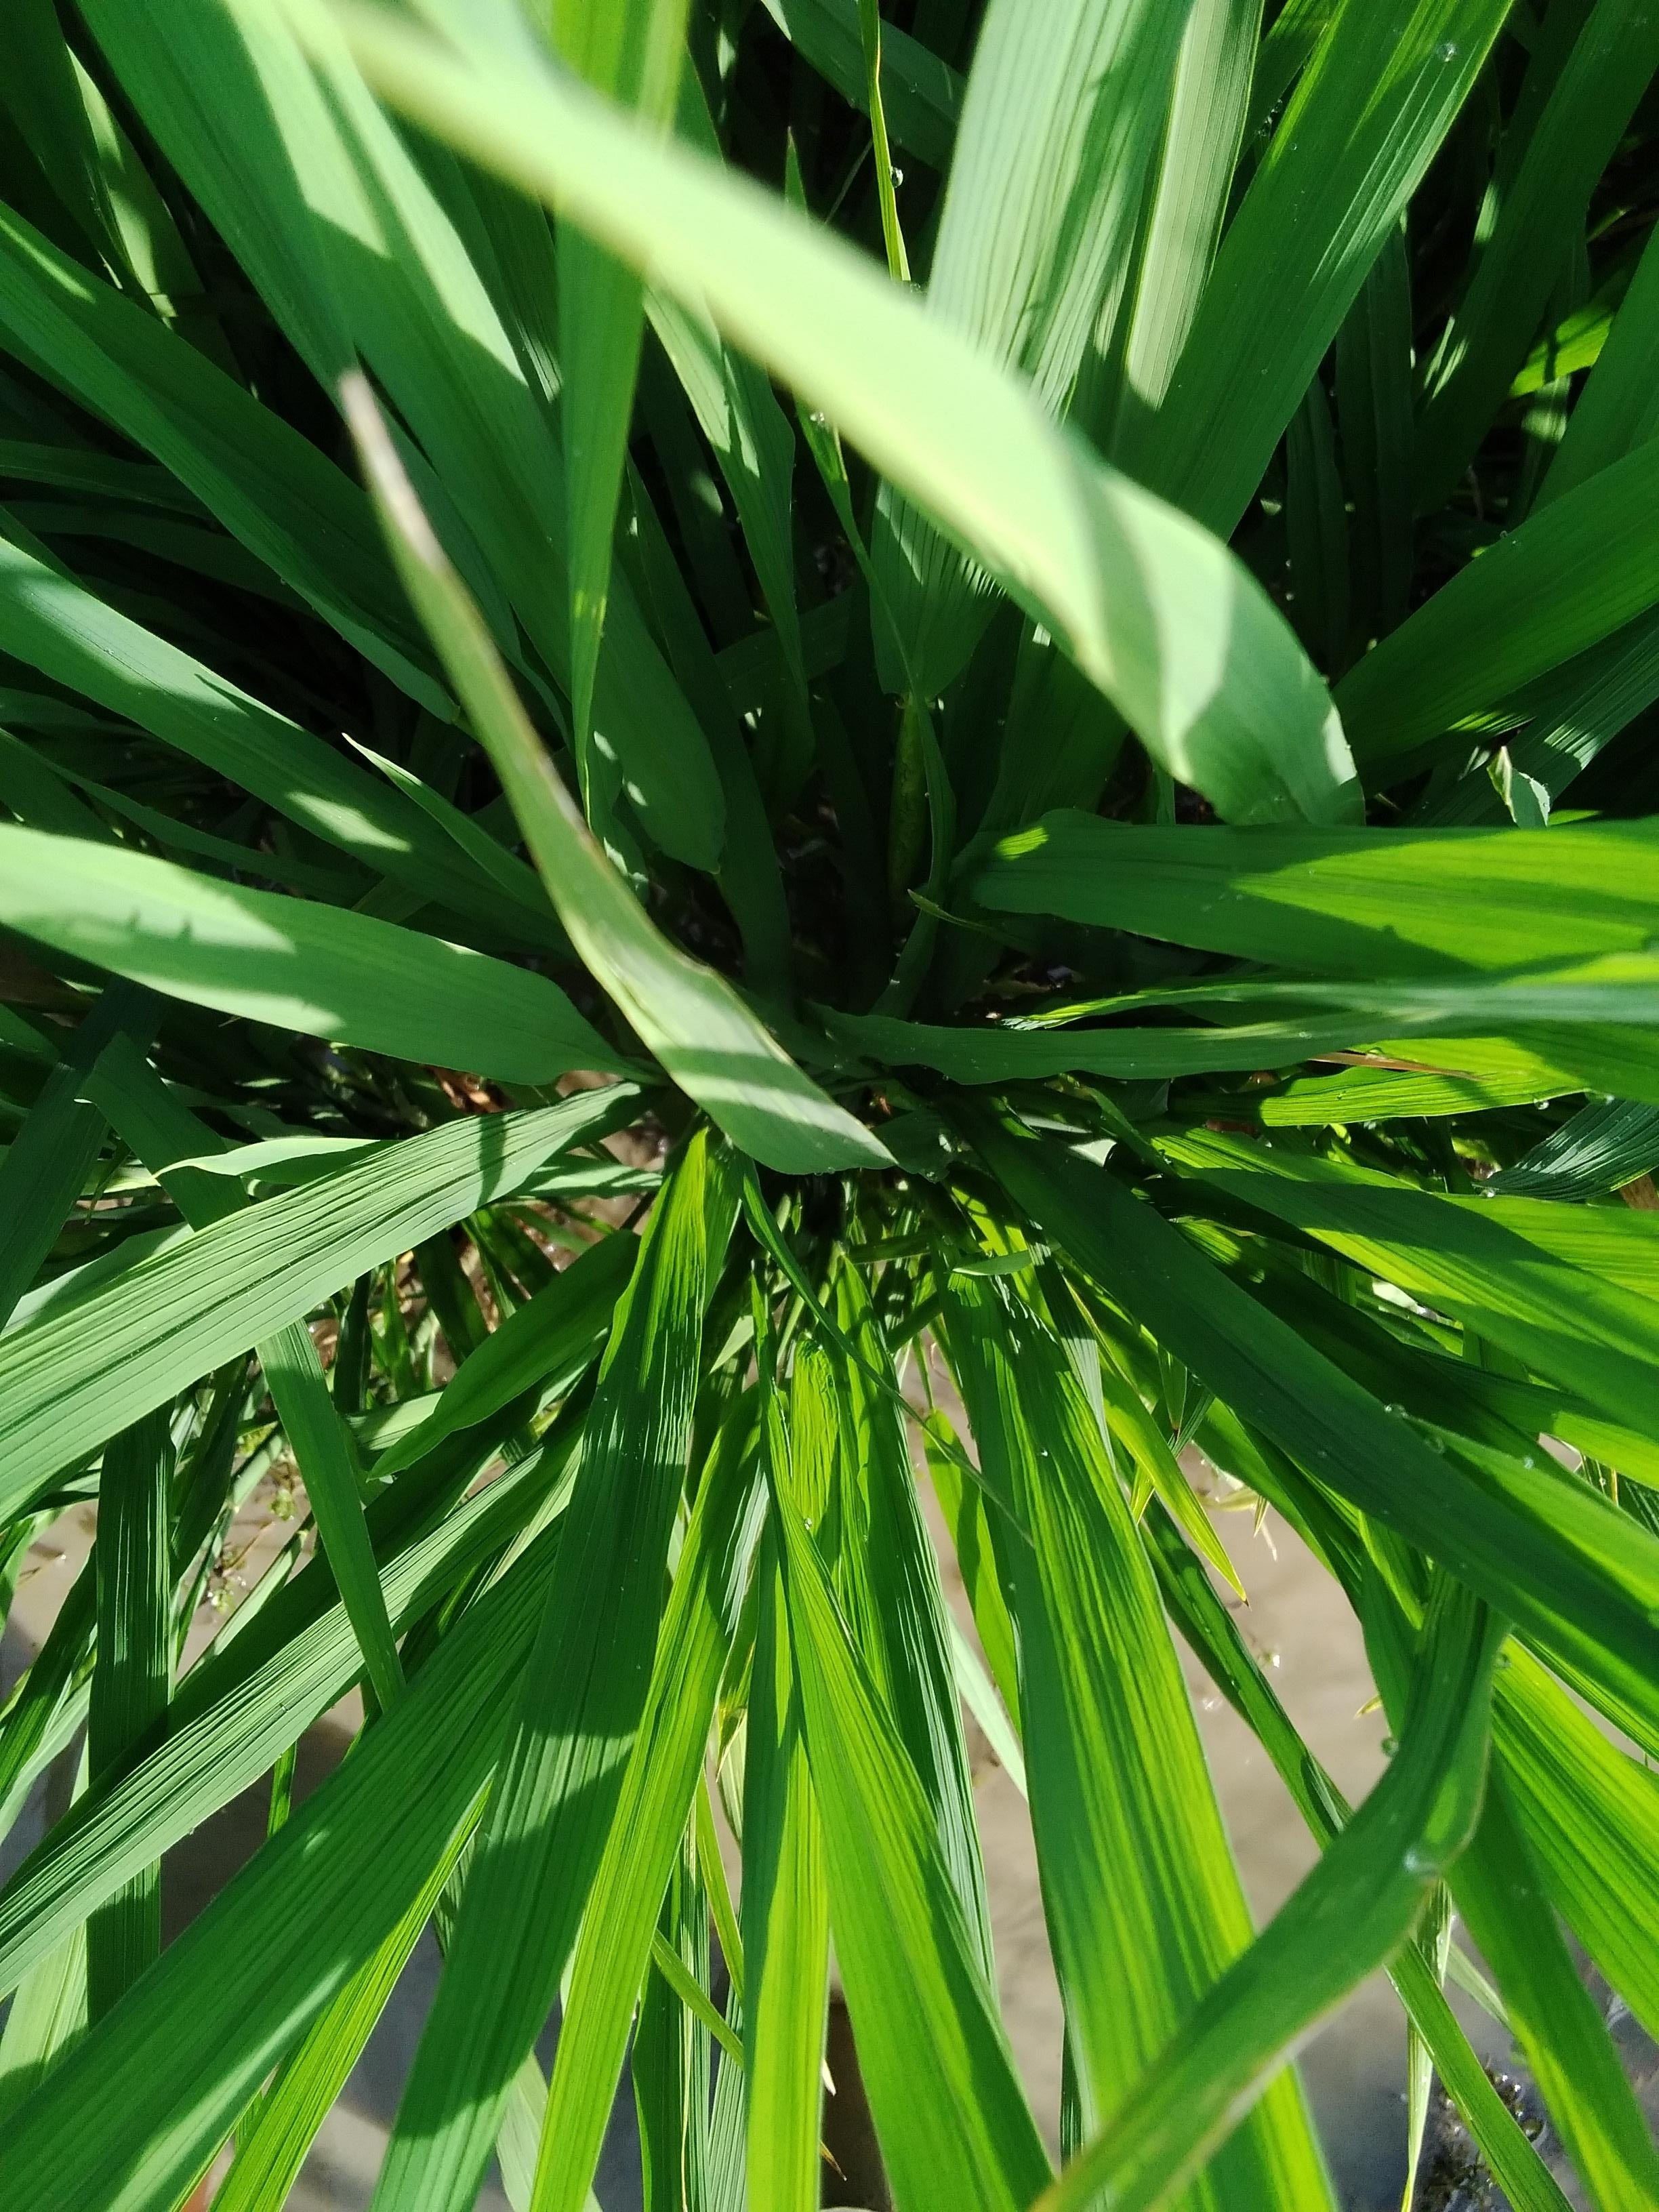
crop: rice
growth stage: booting
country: Nigeria
